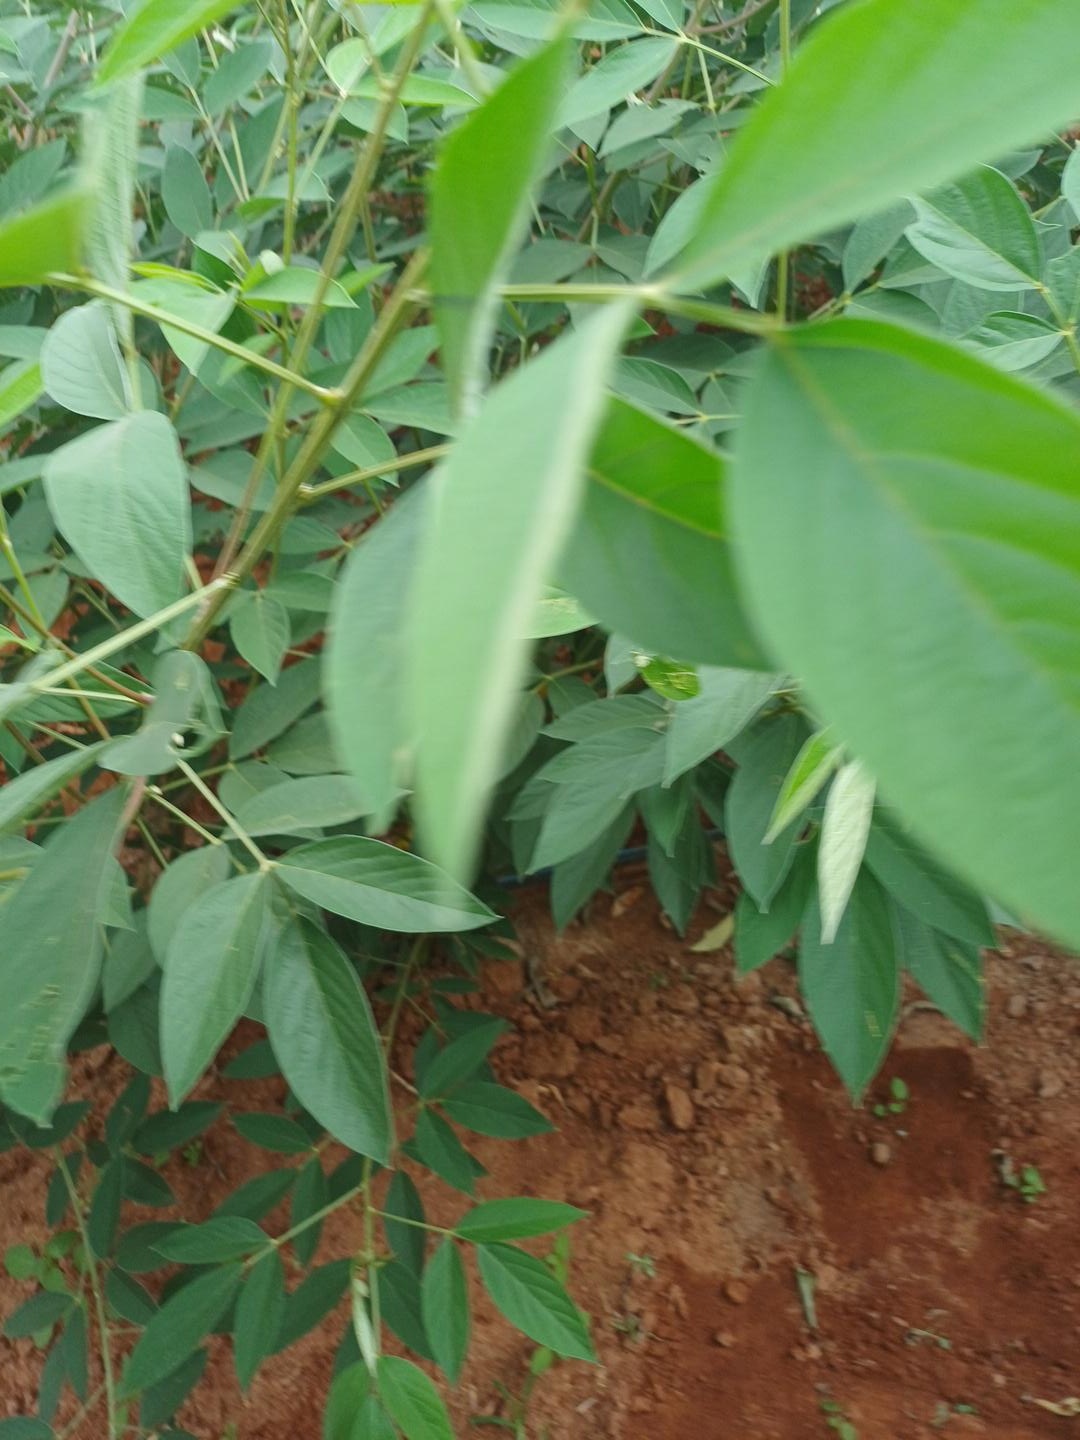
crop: pigeonpea
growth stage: vegetative
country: Kenya
